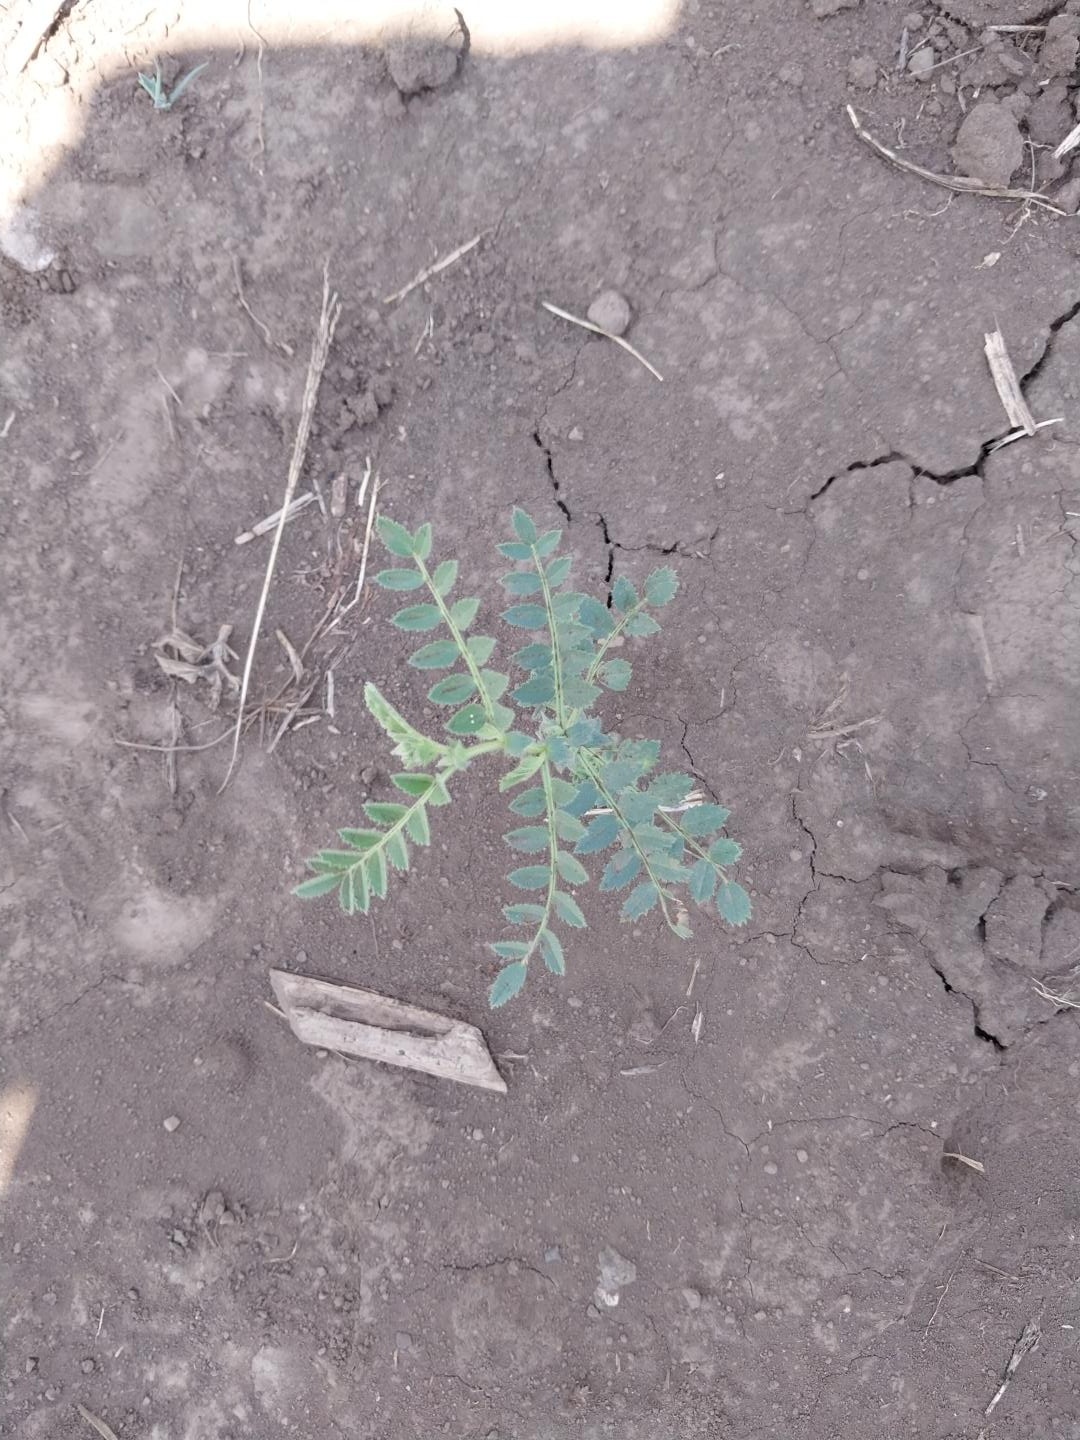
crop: chickpea
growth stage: vegetative
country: Tanzania
